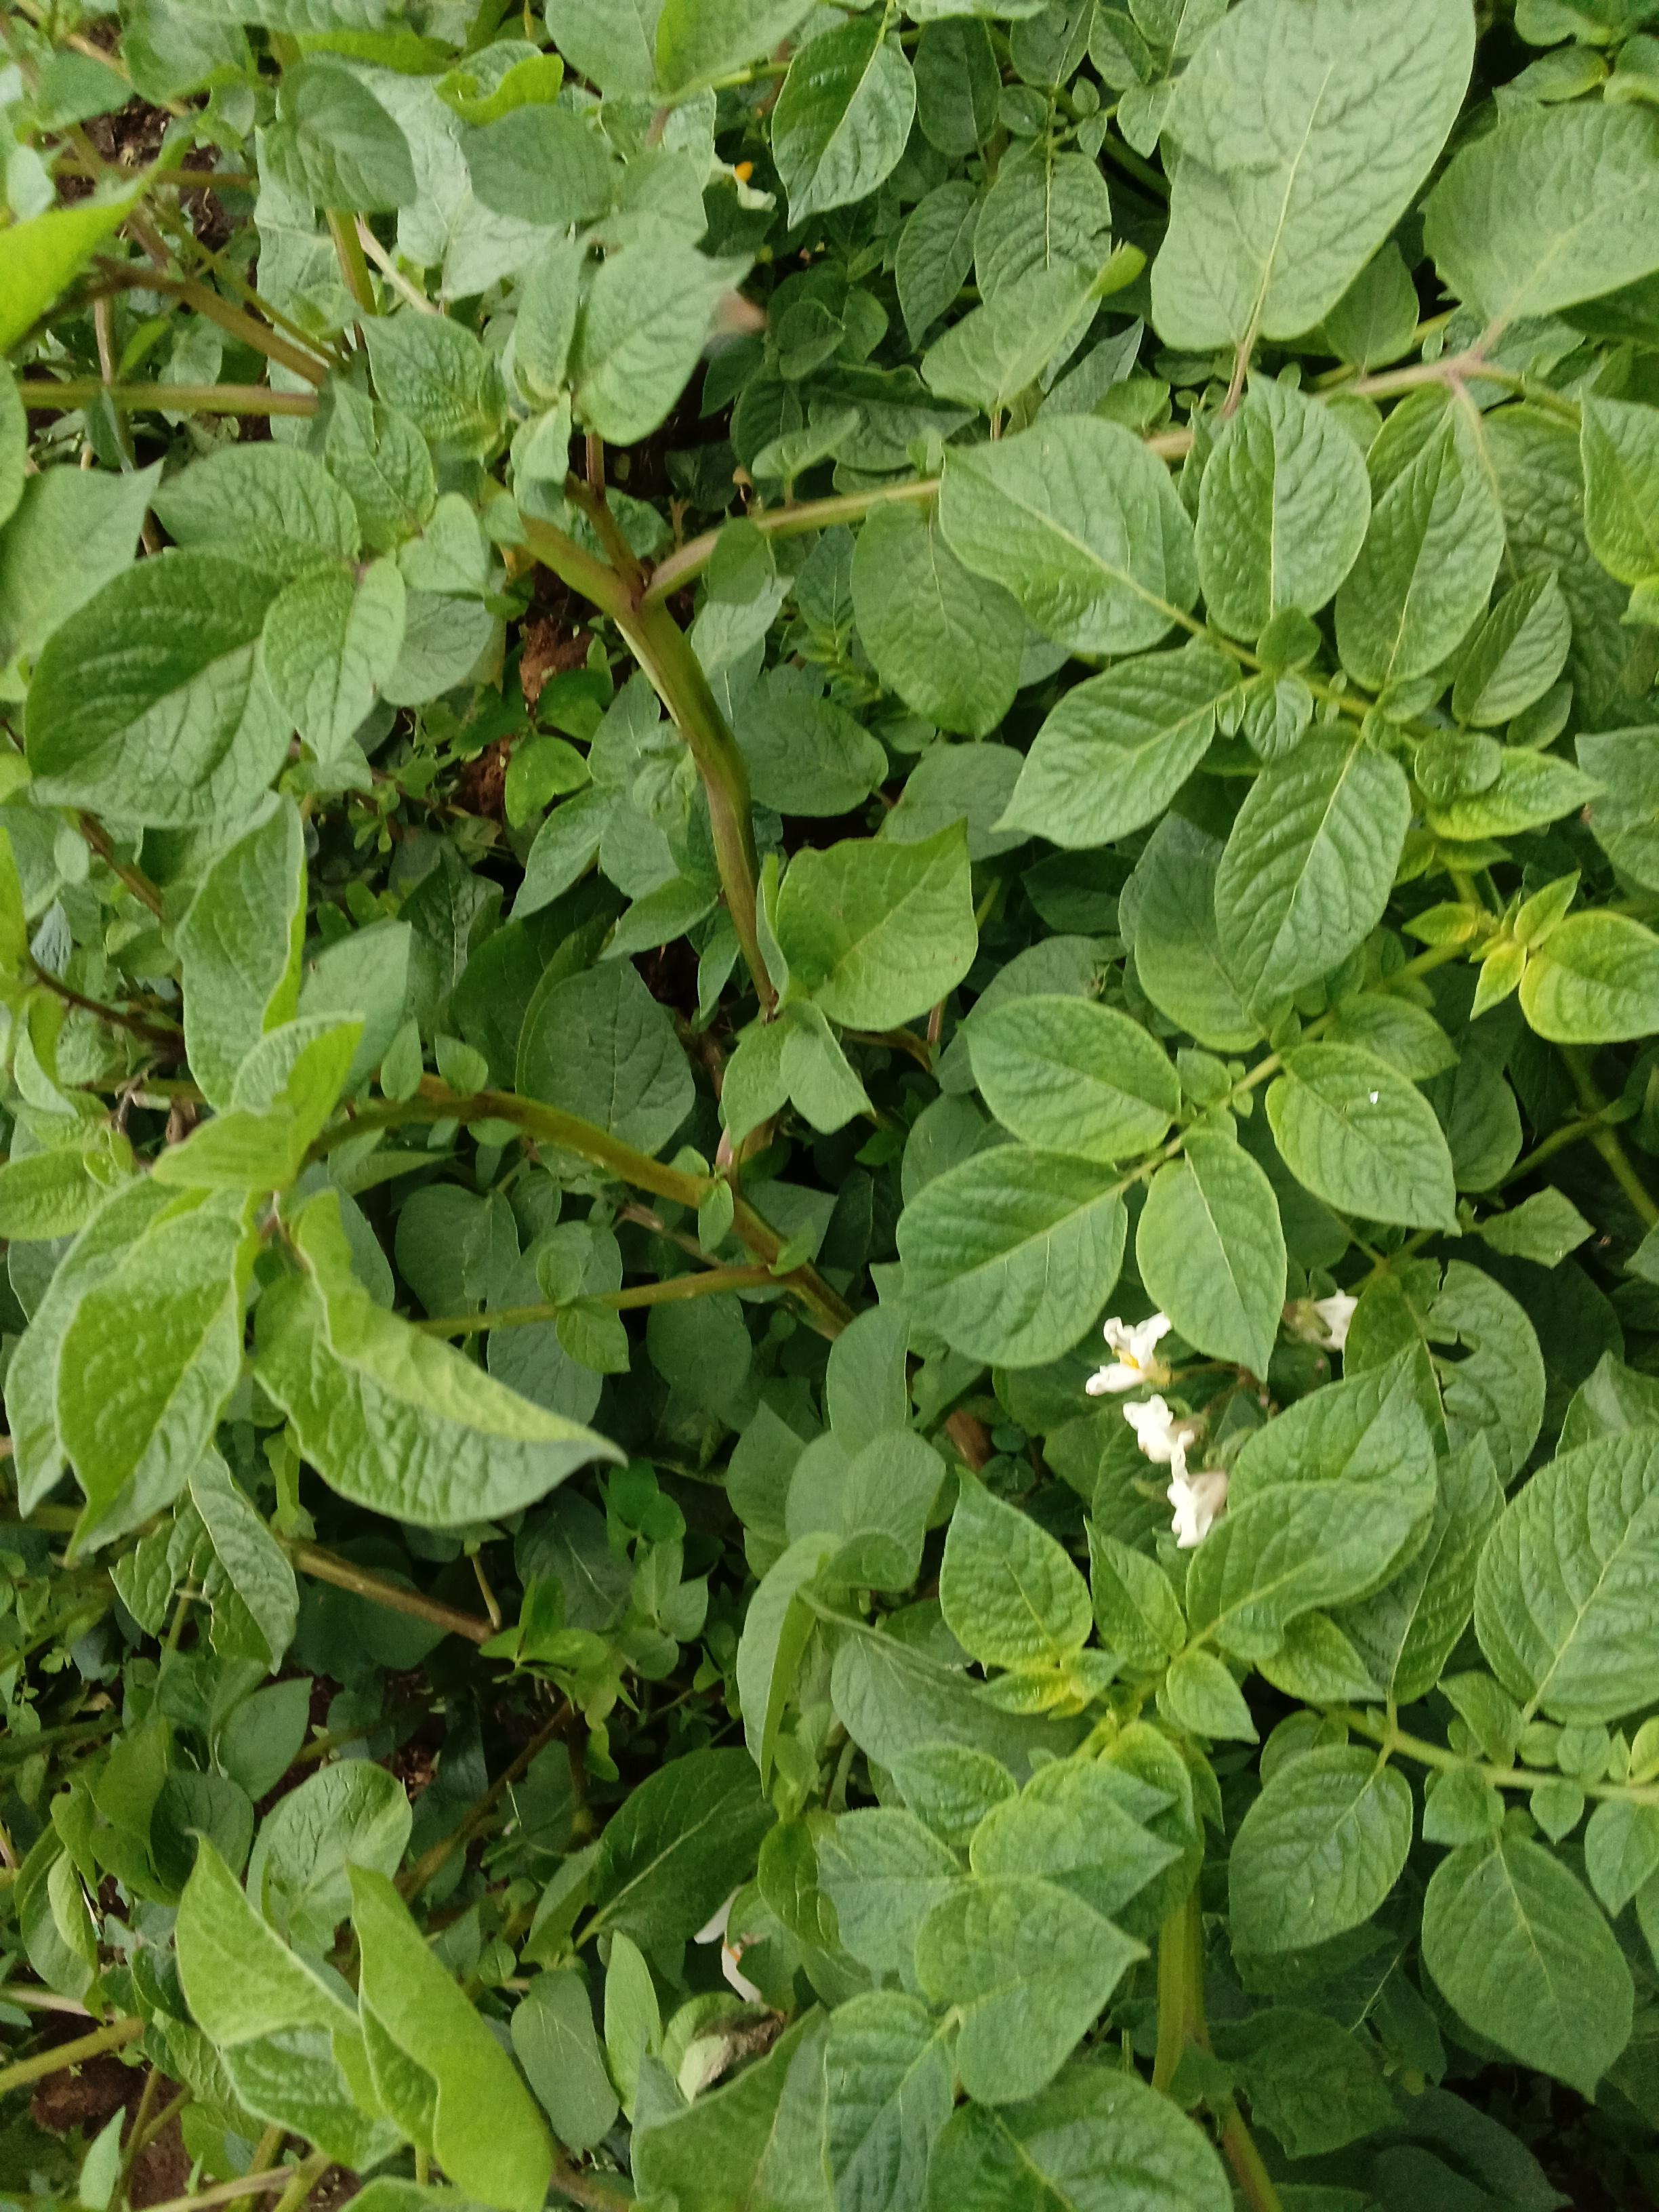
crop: potato
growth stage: vegetative
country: Kenya
